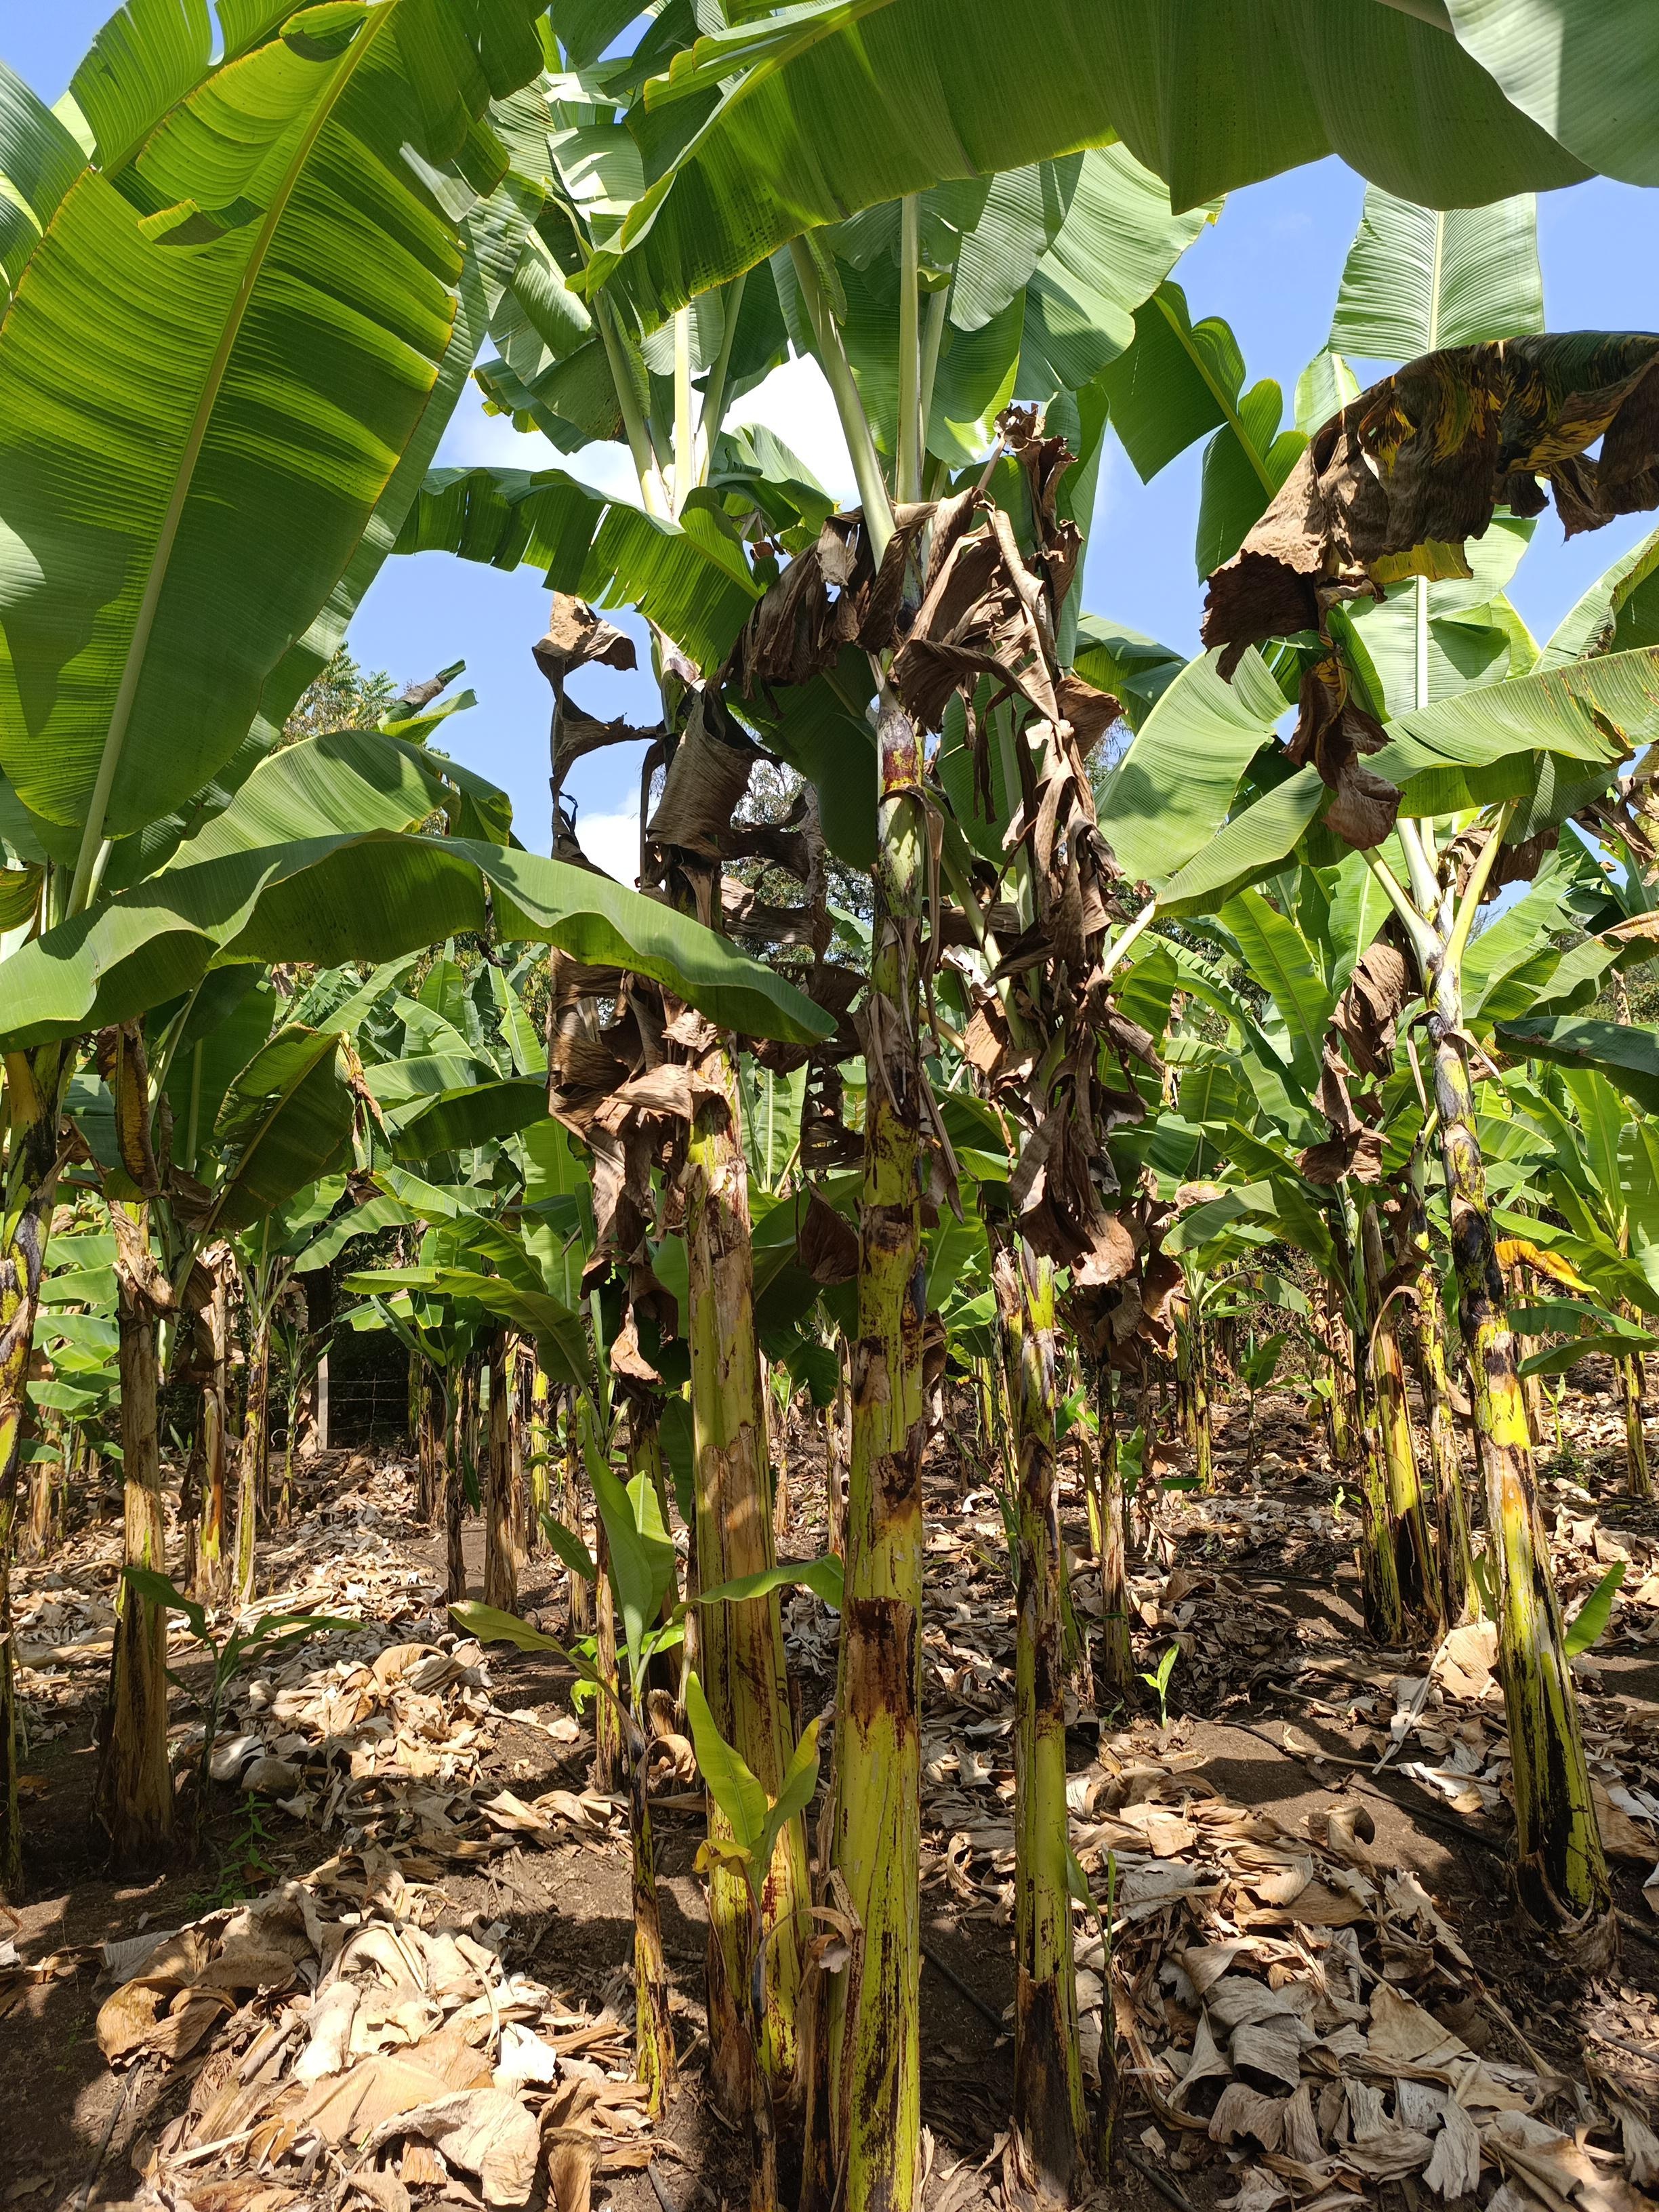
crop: banana
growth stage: vegetative
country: Tanzania
